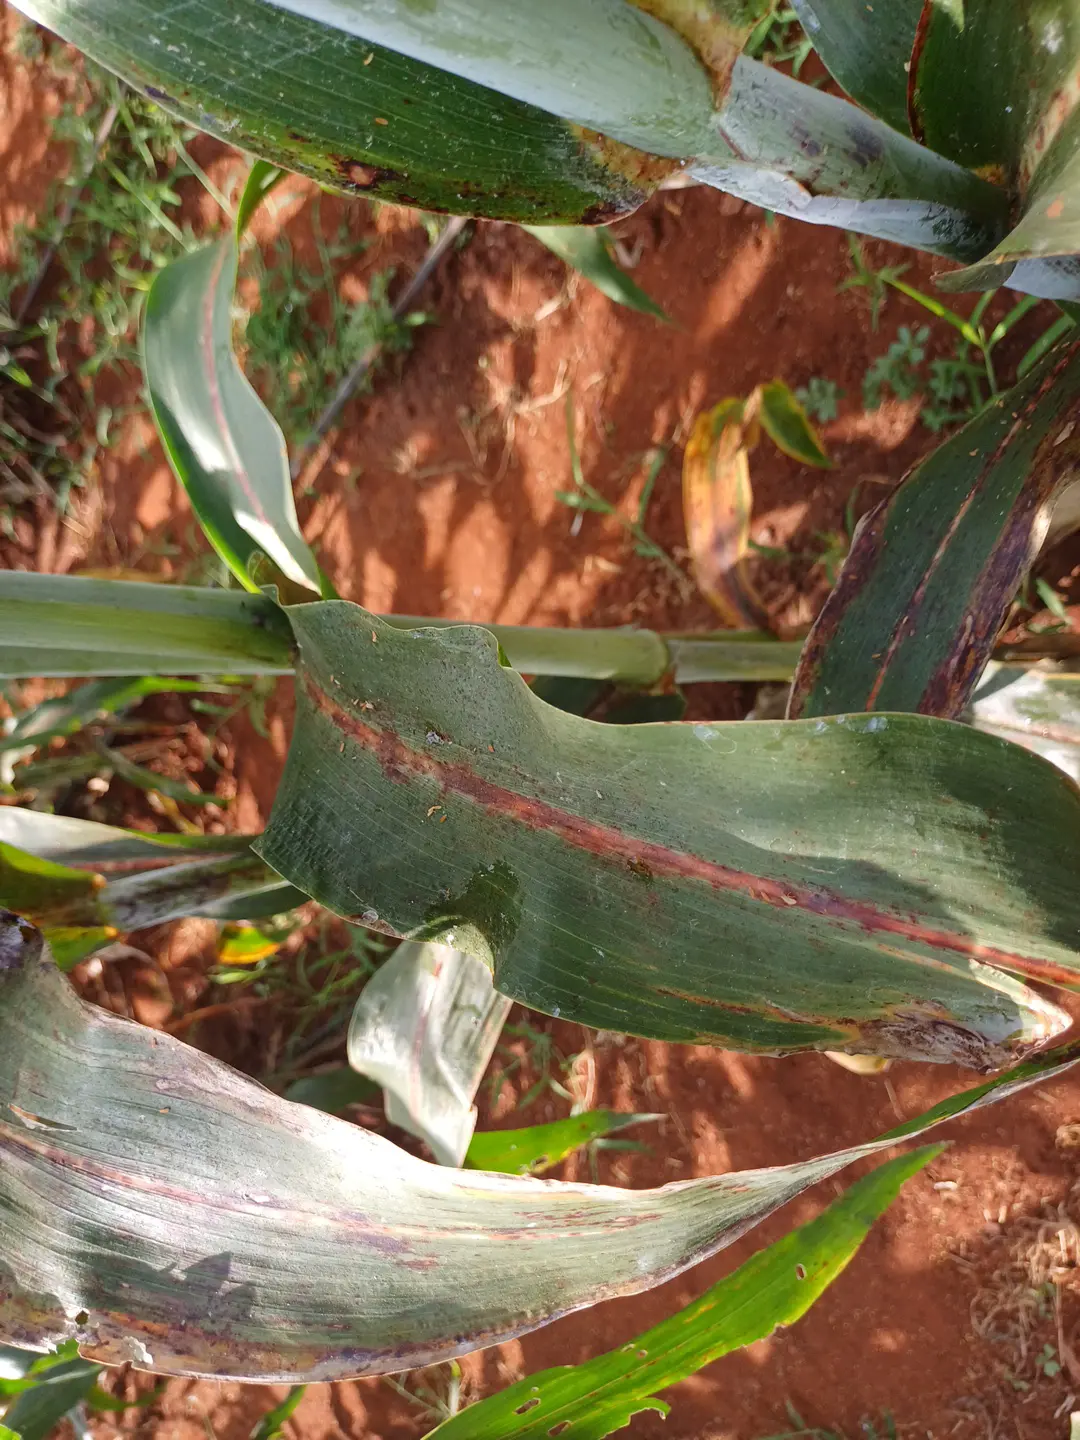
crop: sorghum
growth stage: filling grain
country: Kenya
